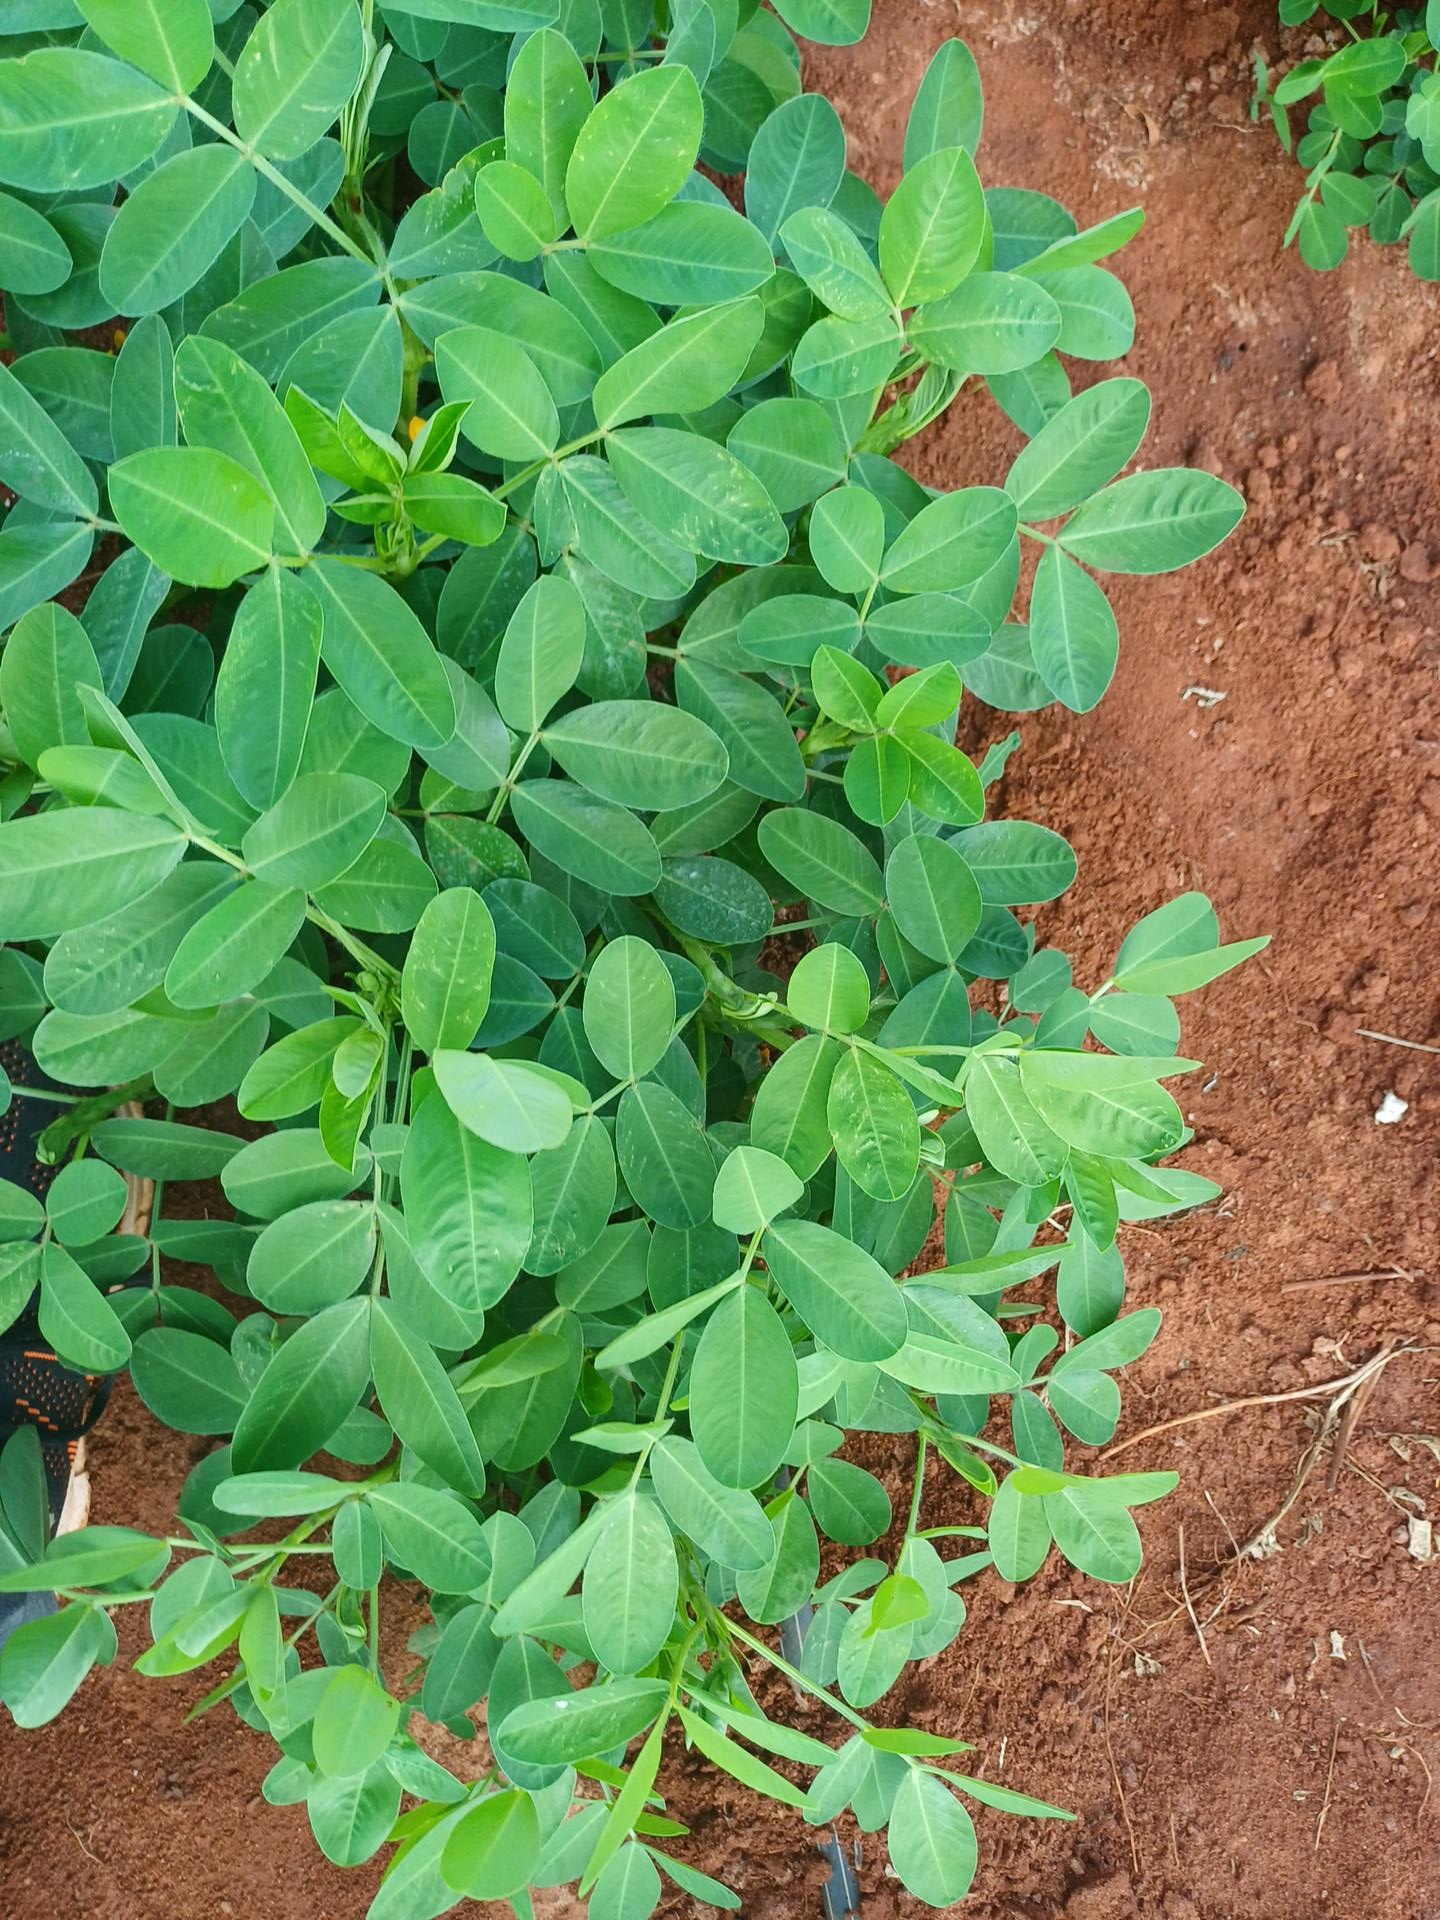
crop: groundnut
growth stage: flowering
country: Kenya
